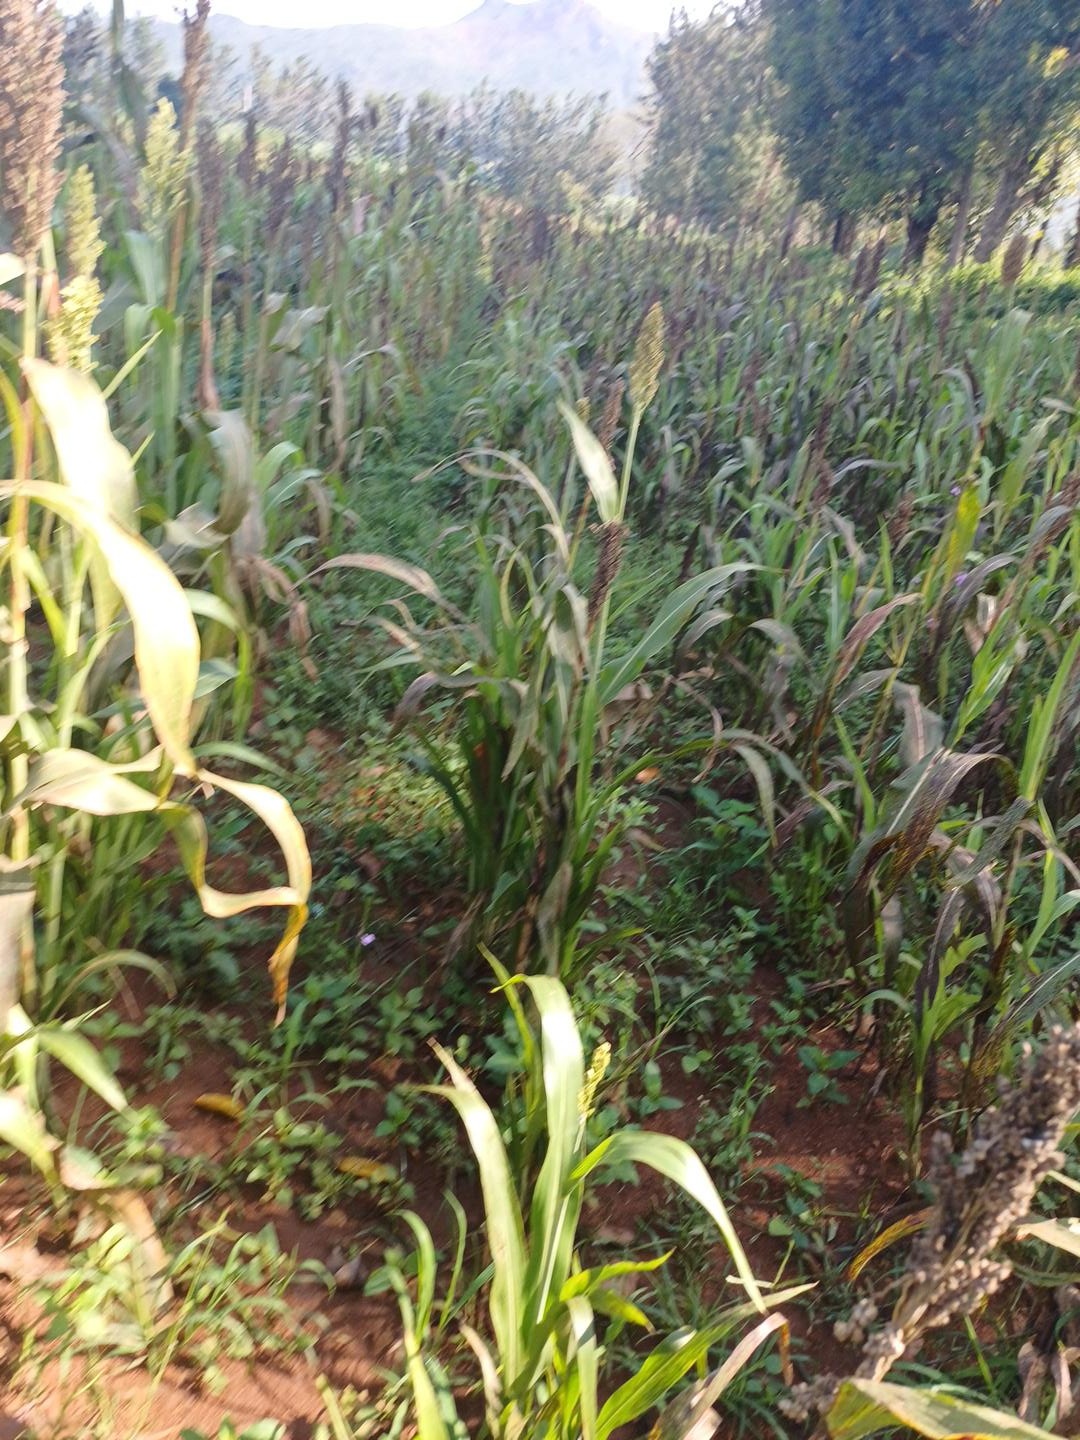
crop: sorghum
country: Kenya
